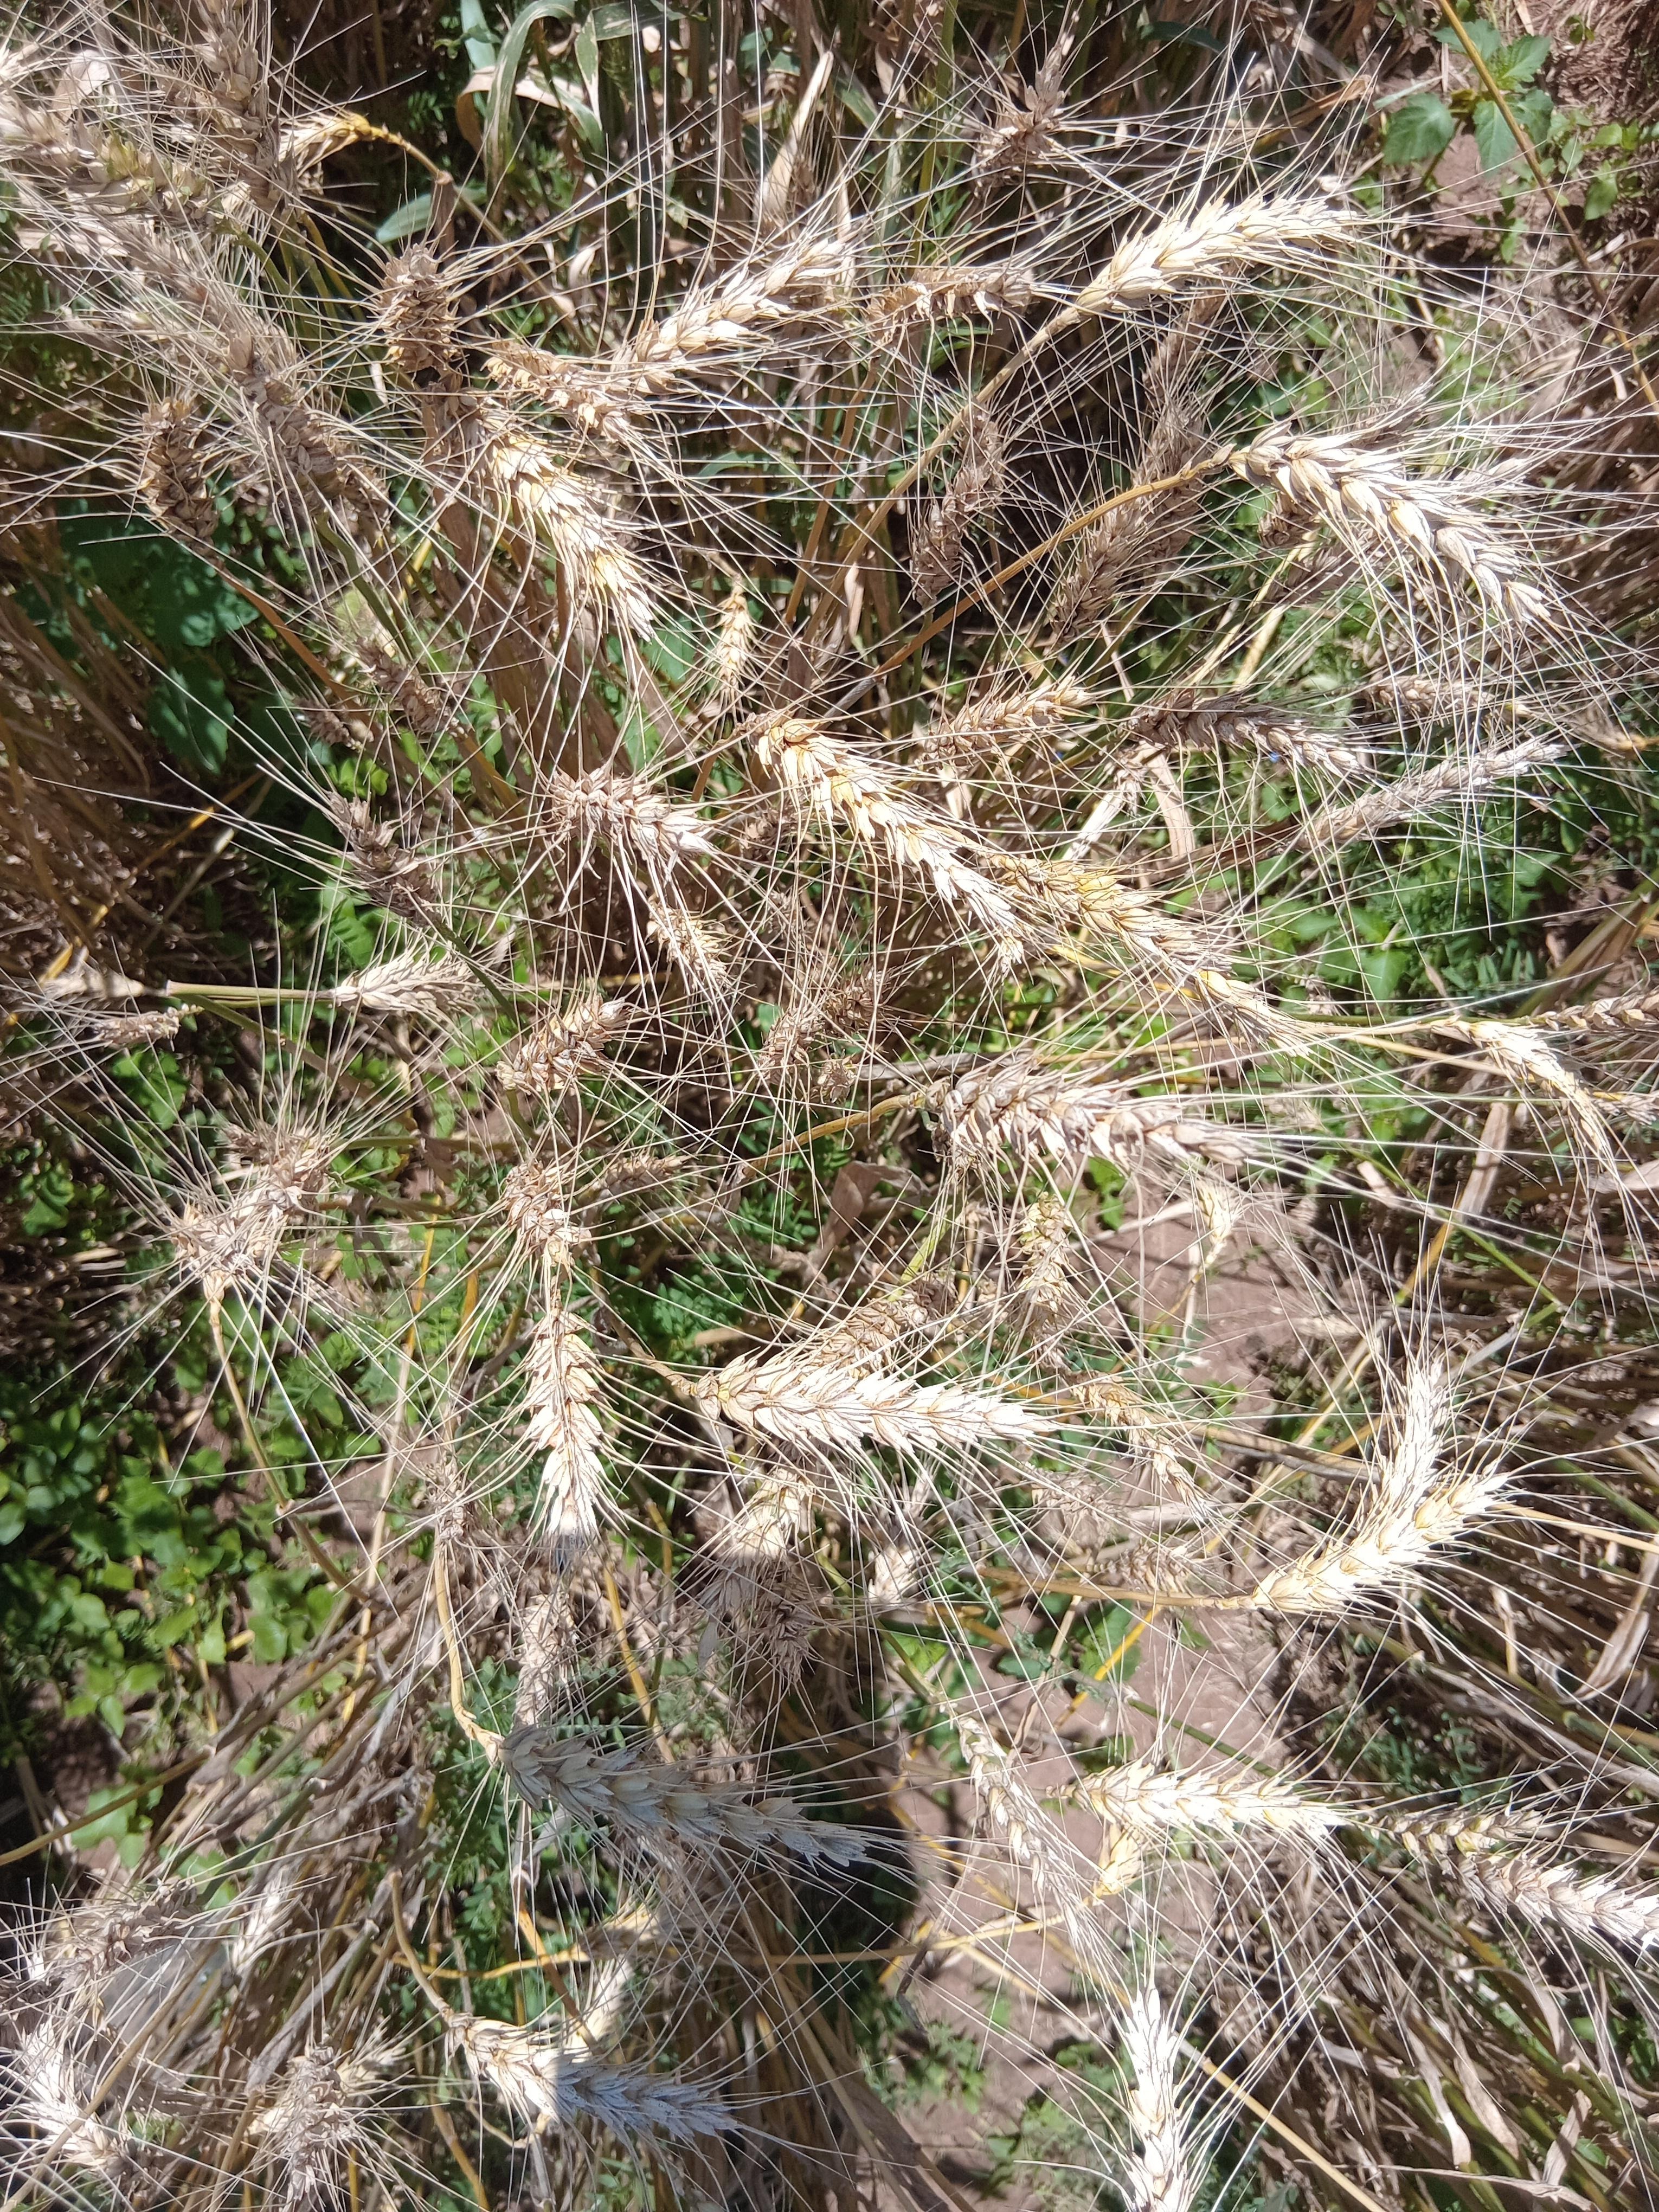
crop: wheat
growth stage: maturity
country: Kenya
